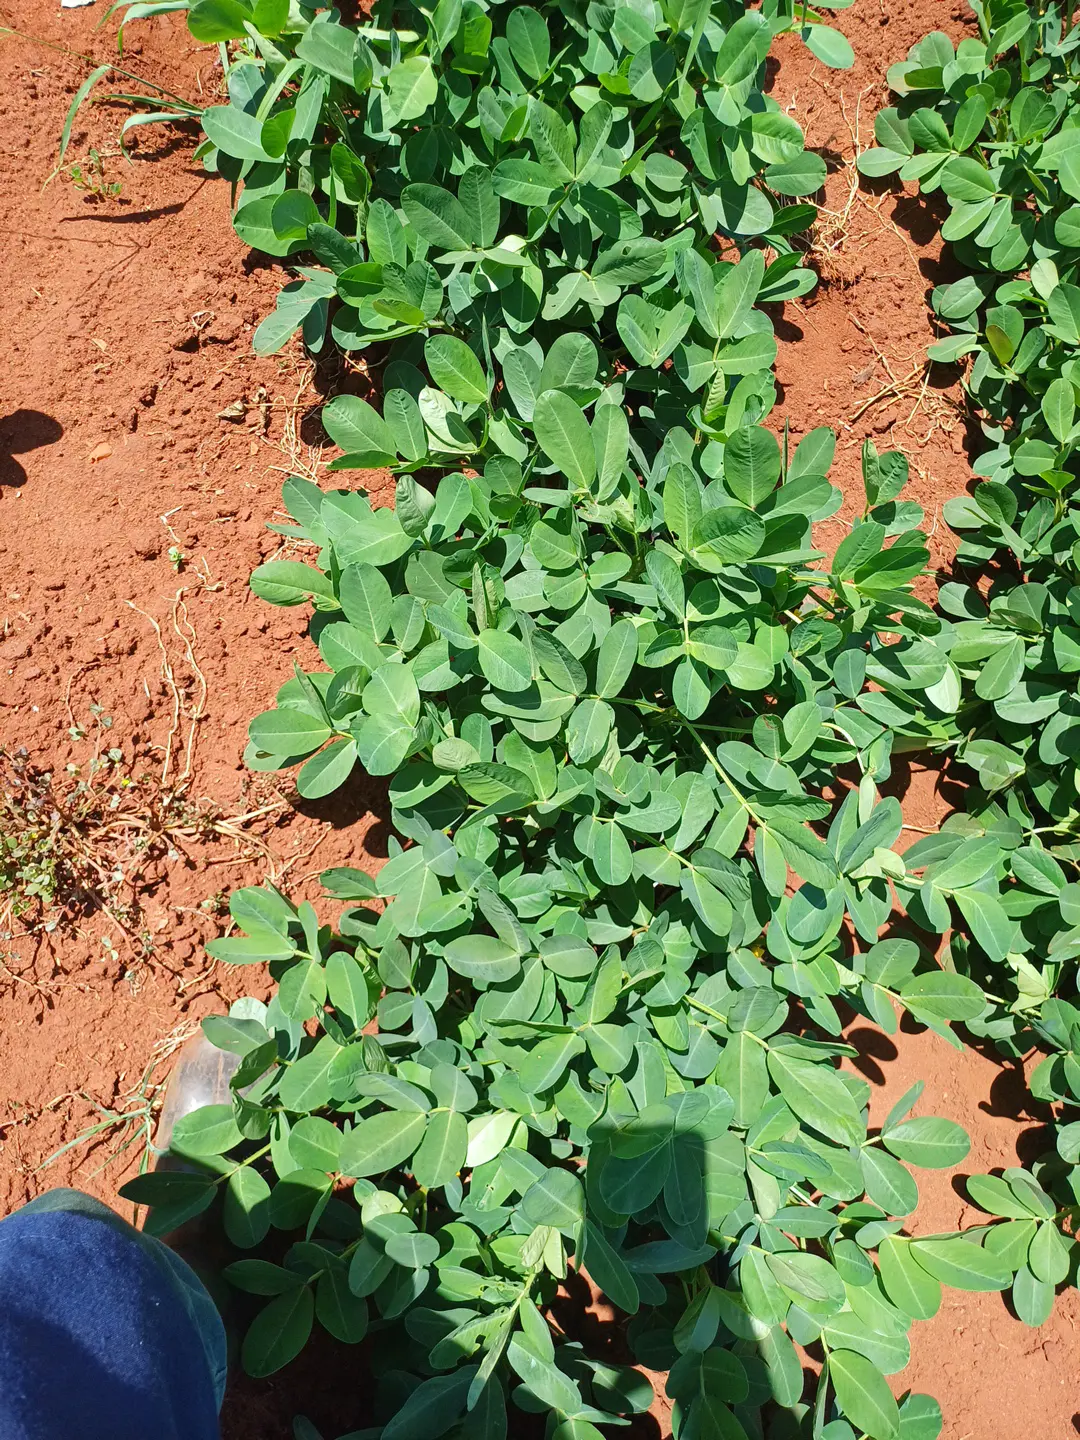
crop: groundnut
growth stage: flowering
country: Kenya
